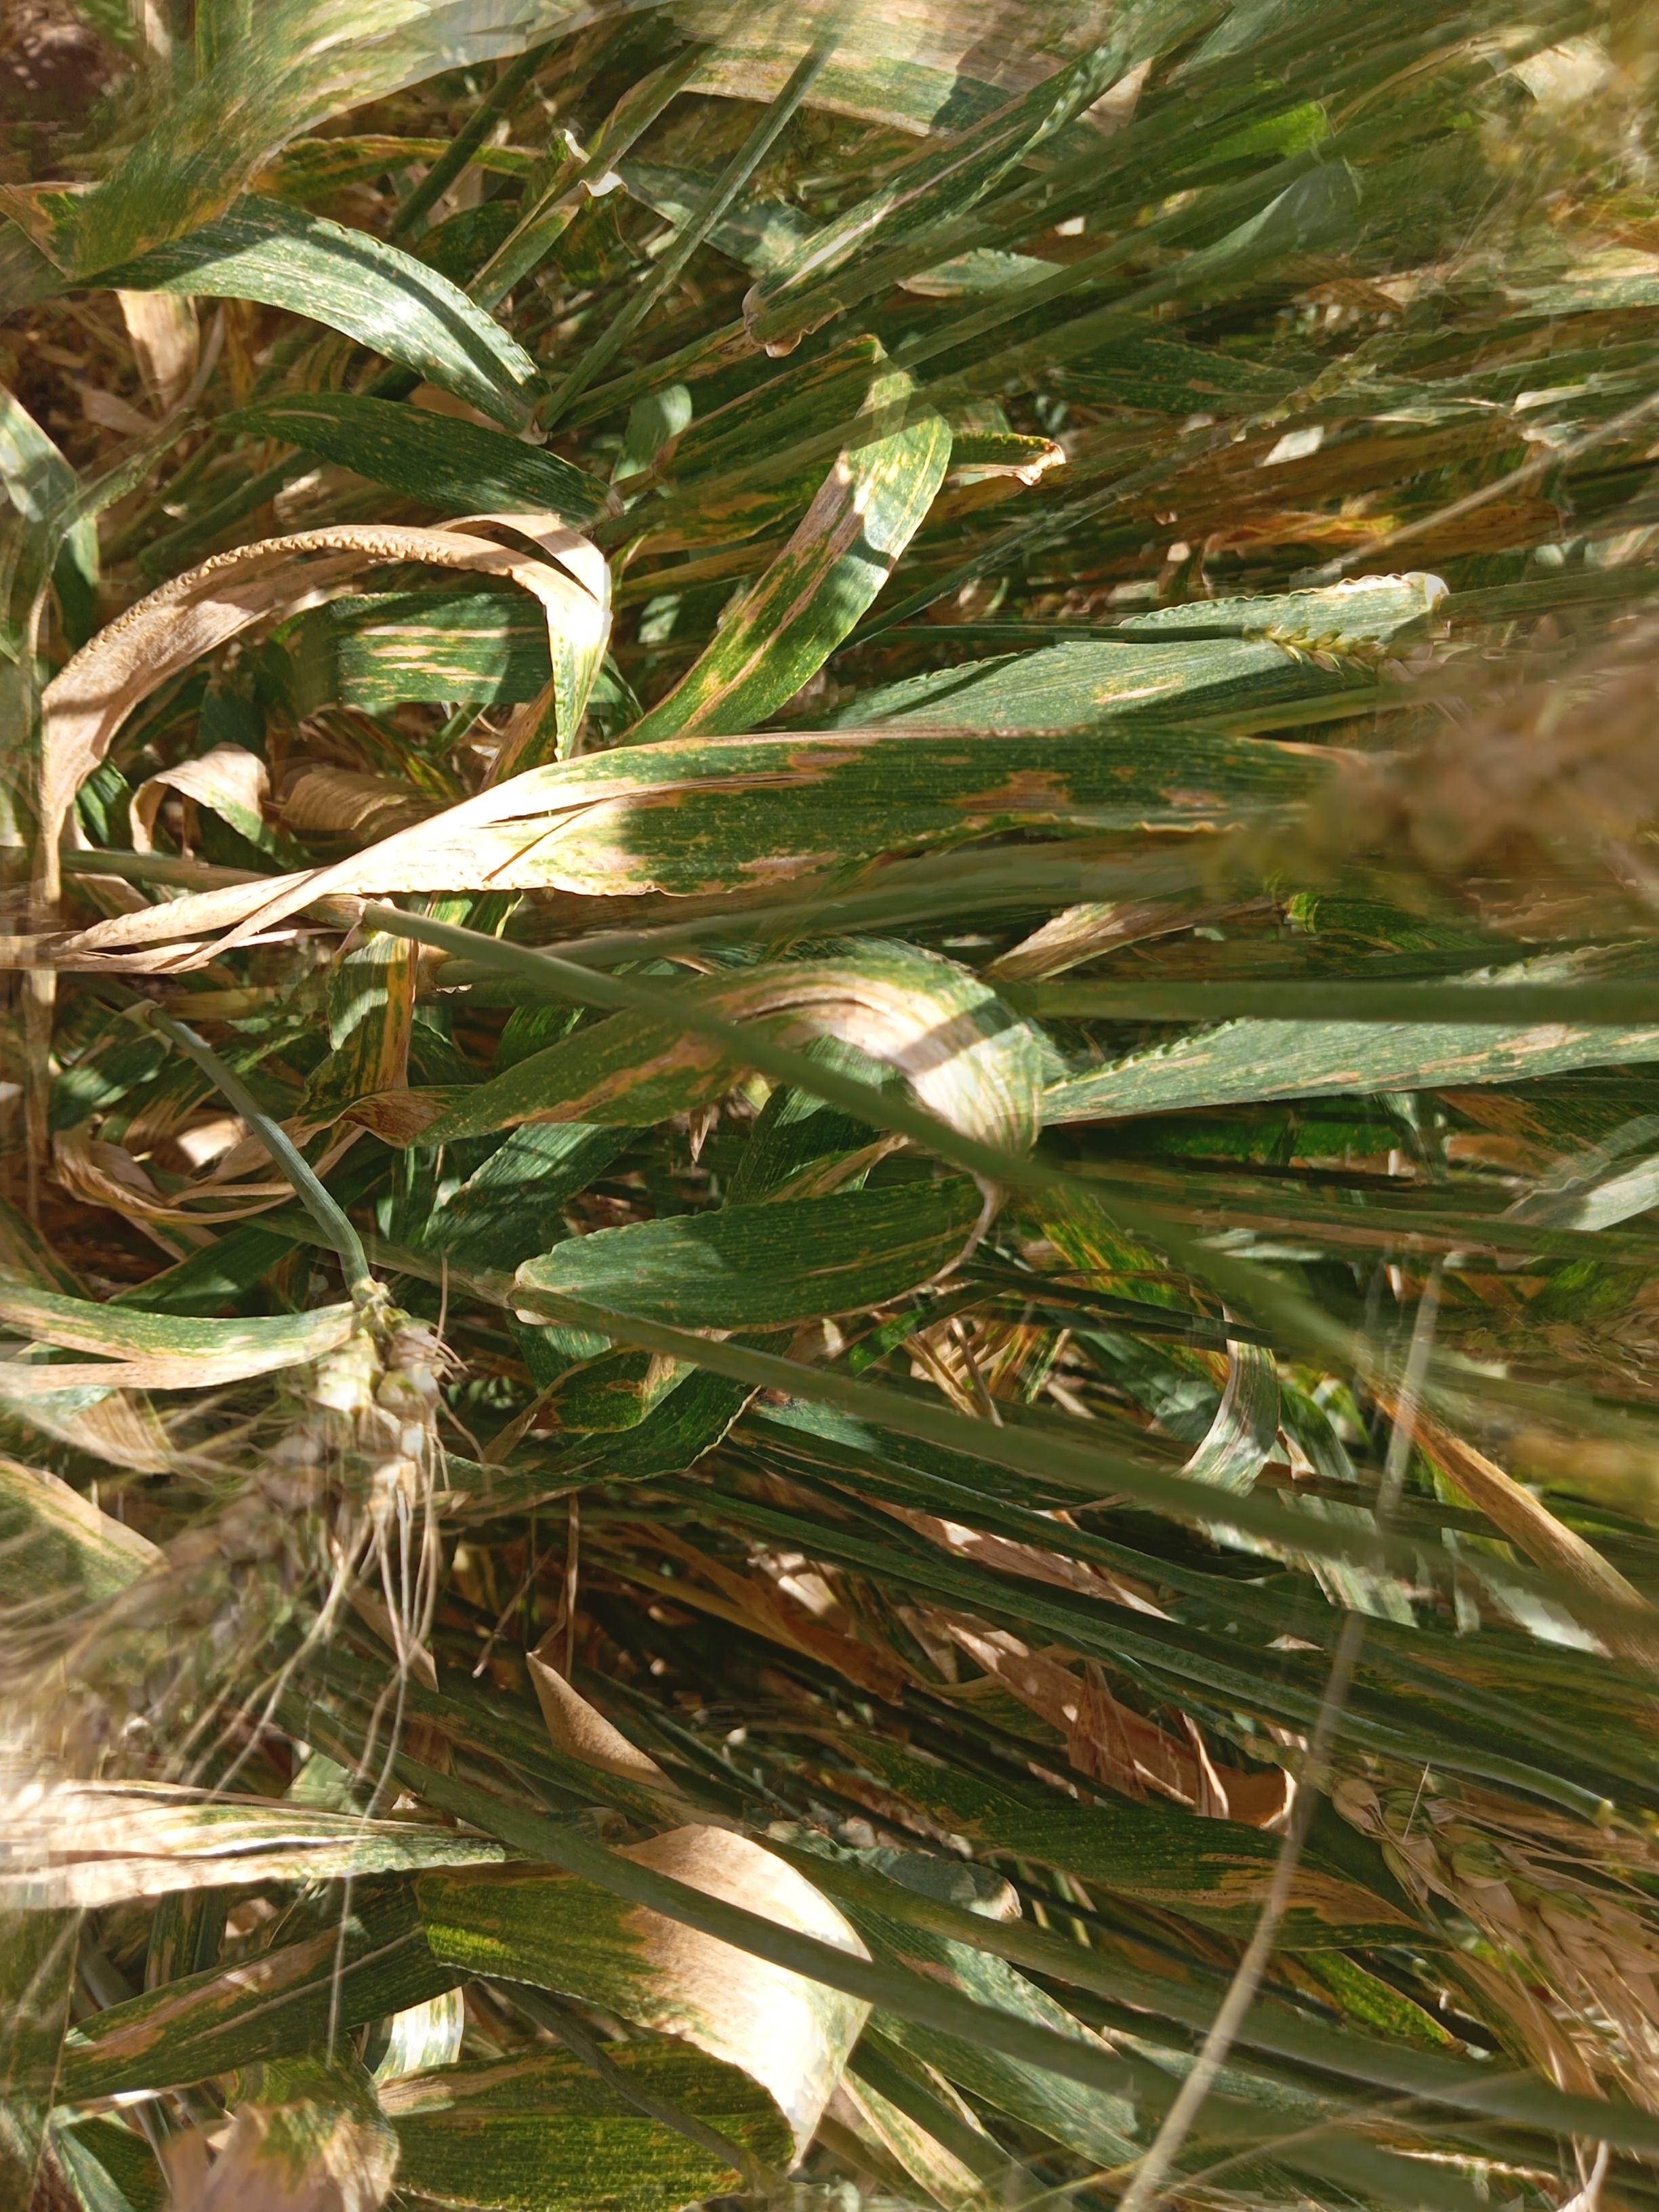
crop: wheat
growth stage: maturity
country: Kenya
